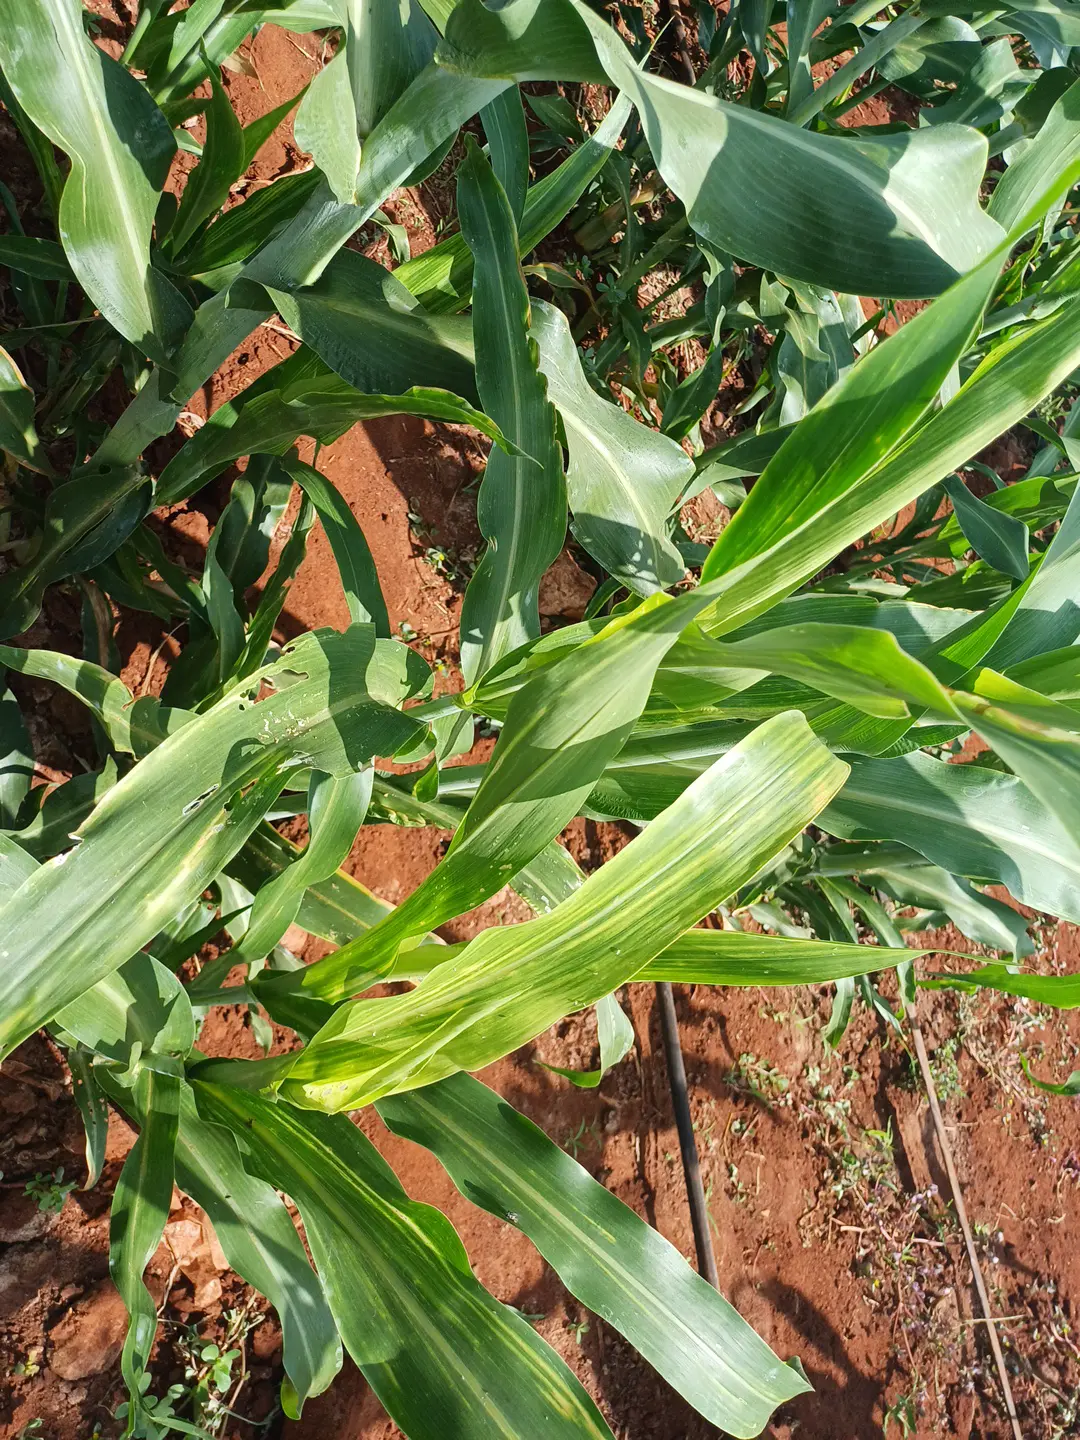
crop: sorghum
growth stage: vegetative
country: Kenya
